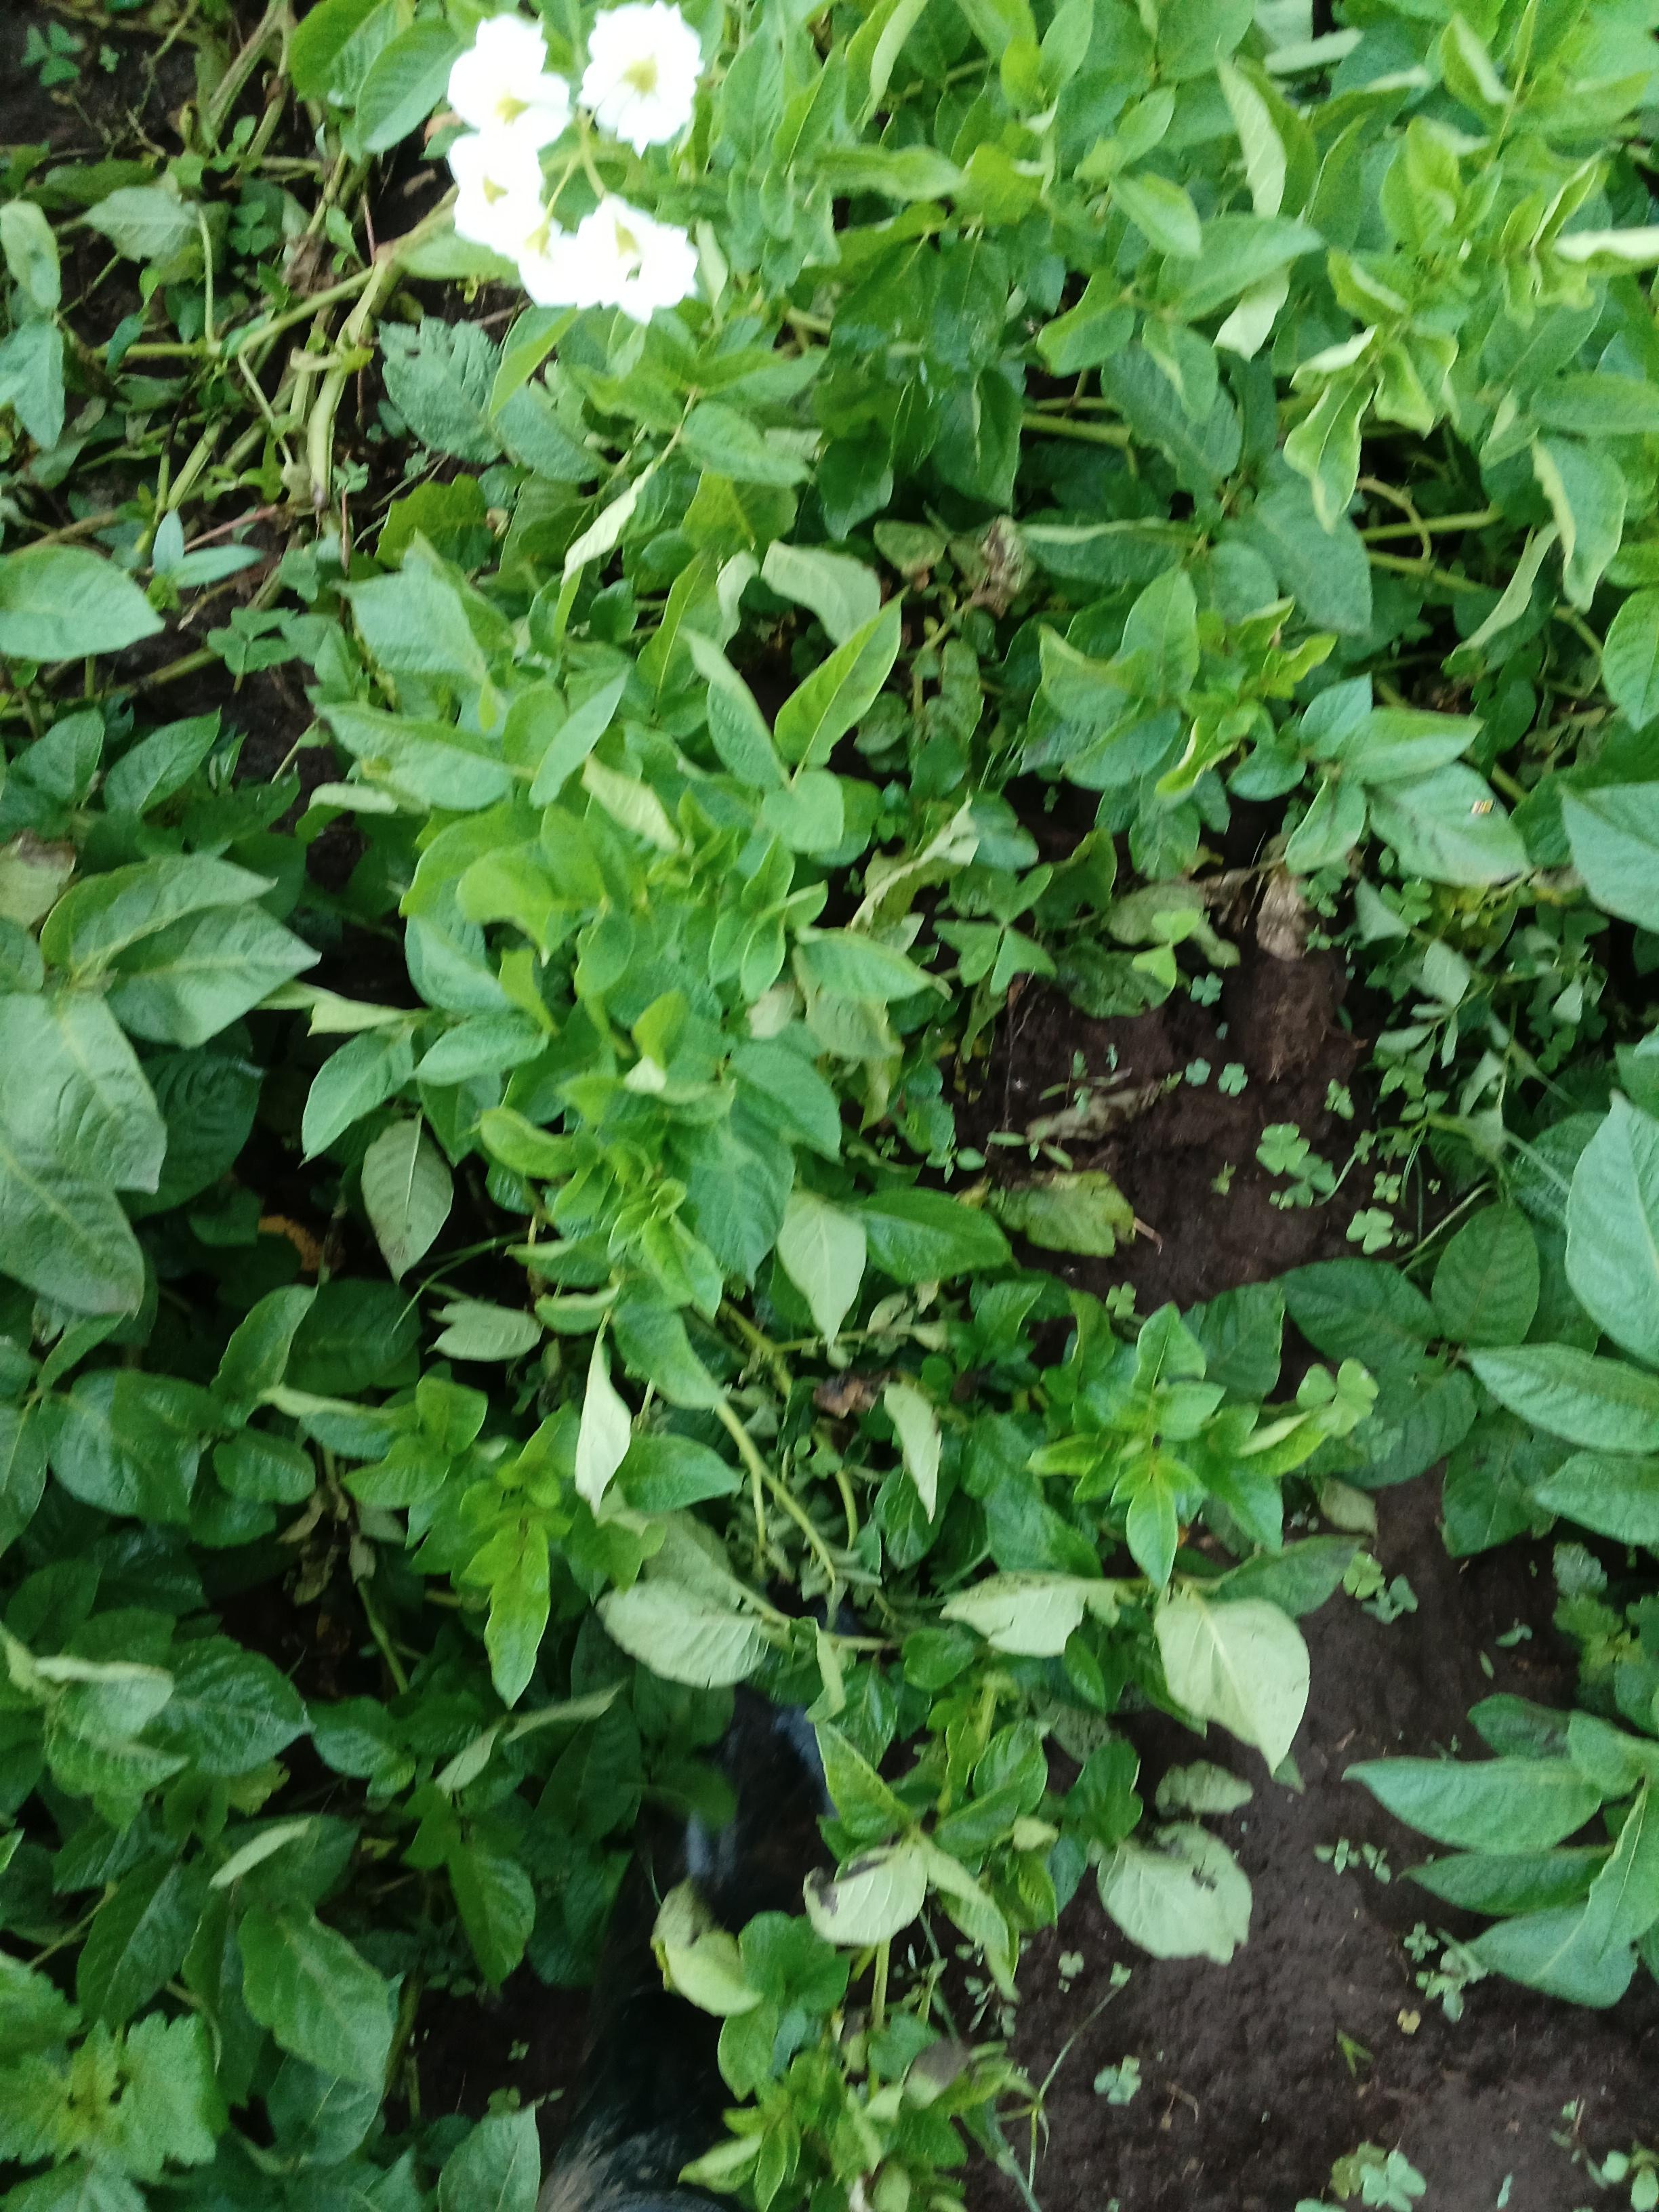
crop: potato
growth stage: flowering
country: Kenya
